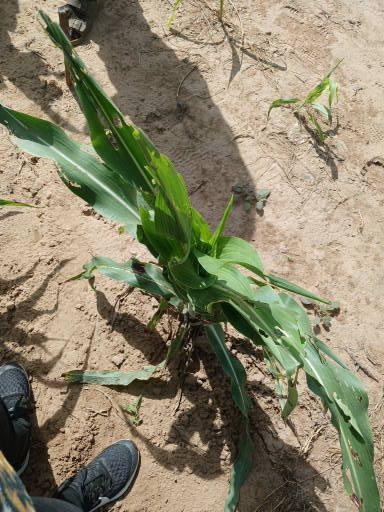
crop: sorghum
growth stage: vegetative
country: Senegal
